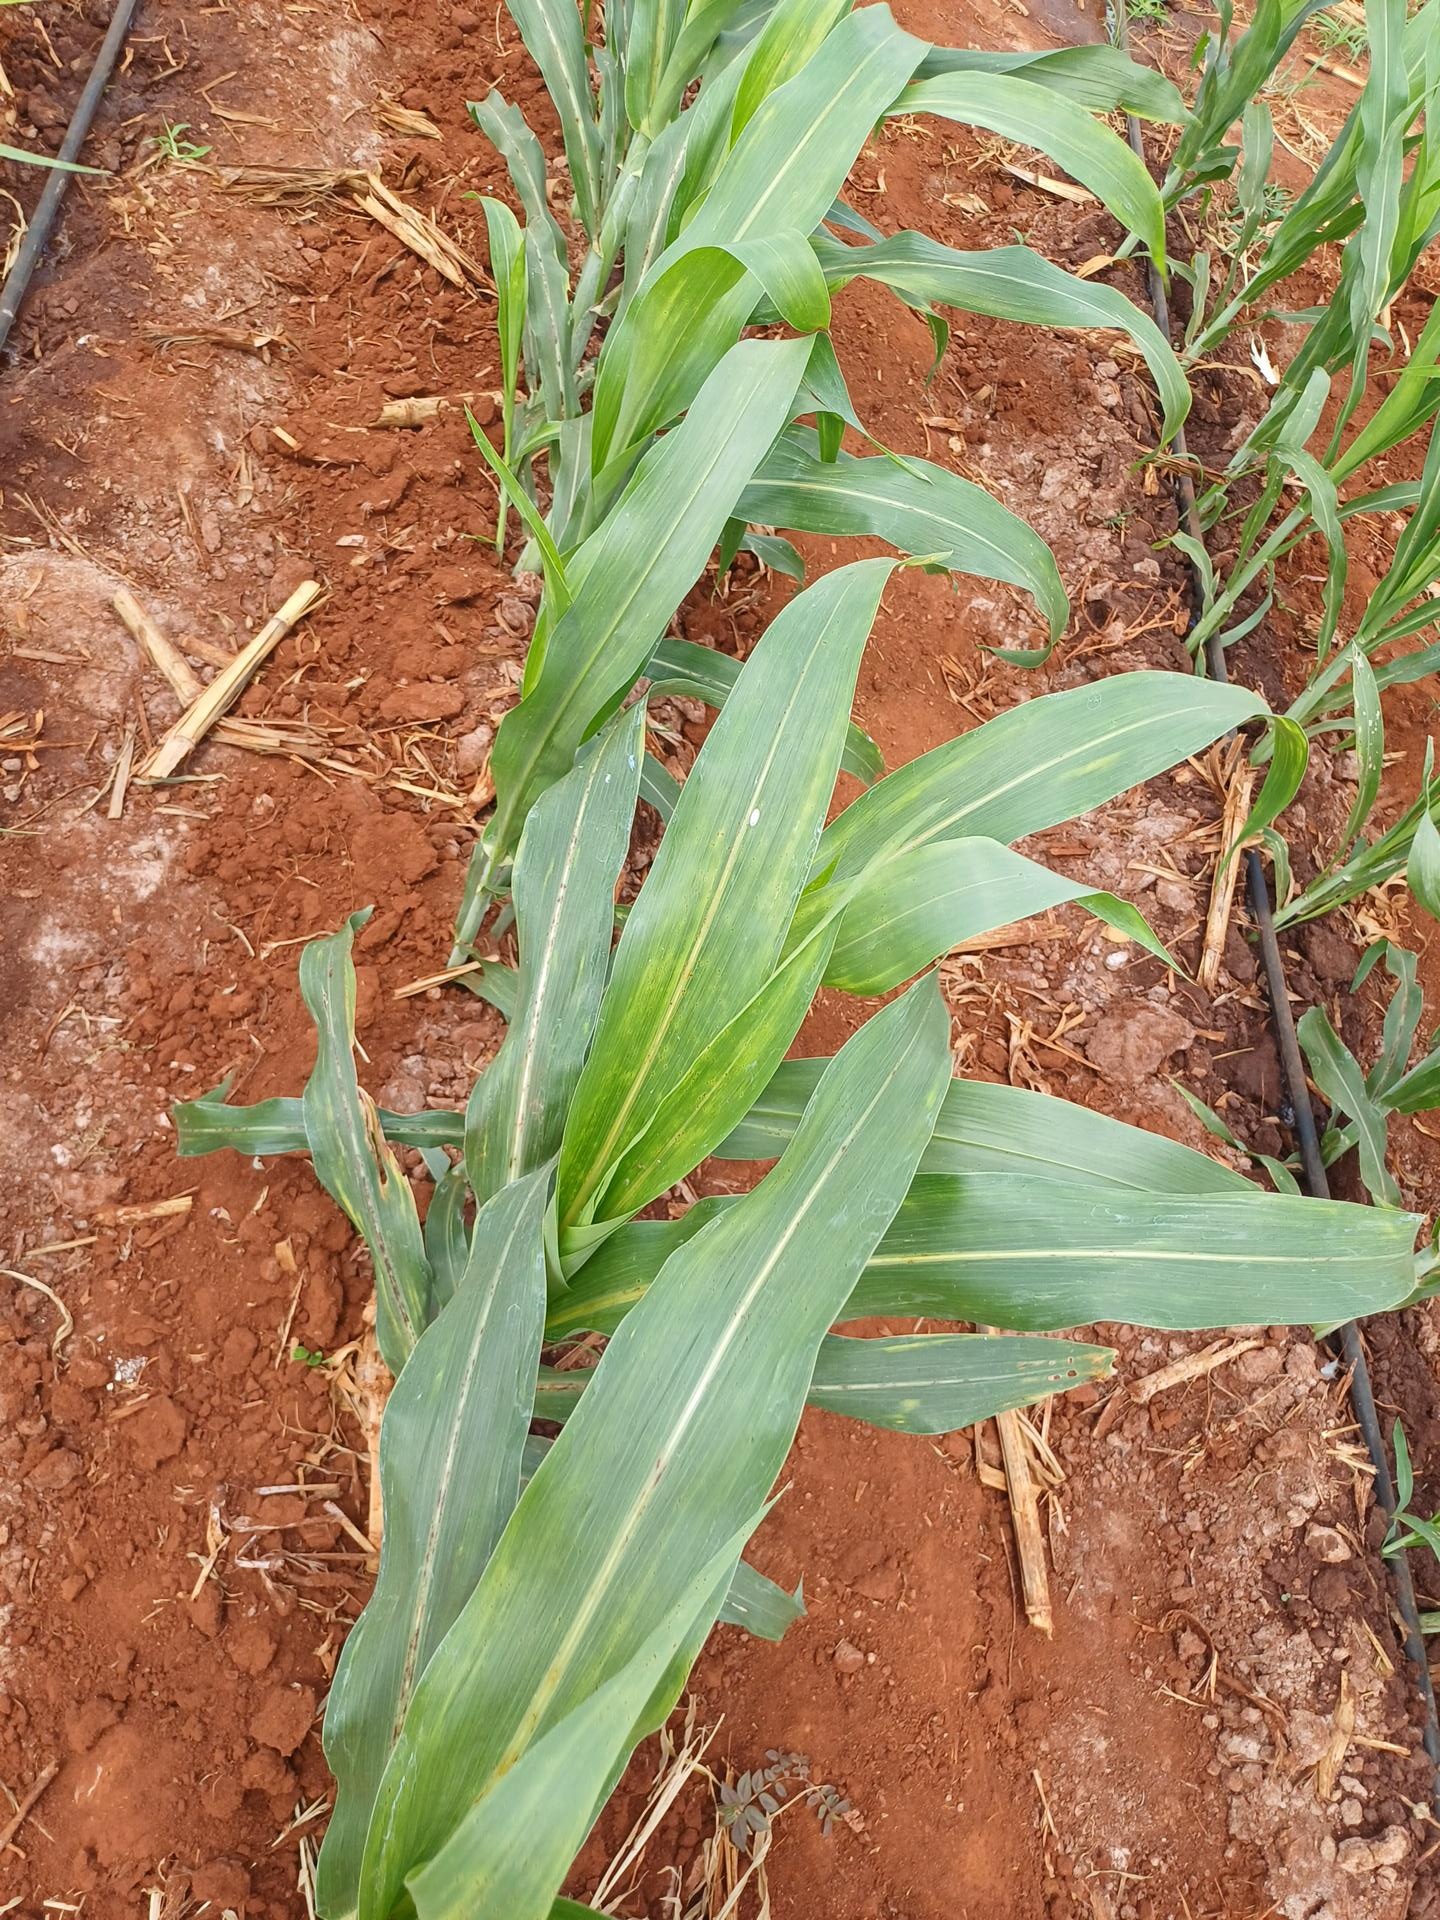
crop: sorghum
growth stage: vegetative
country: Kenya
